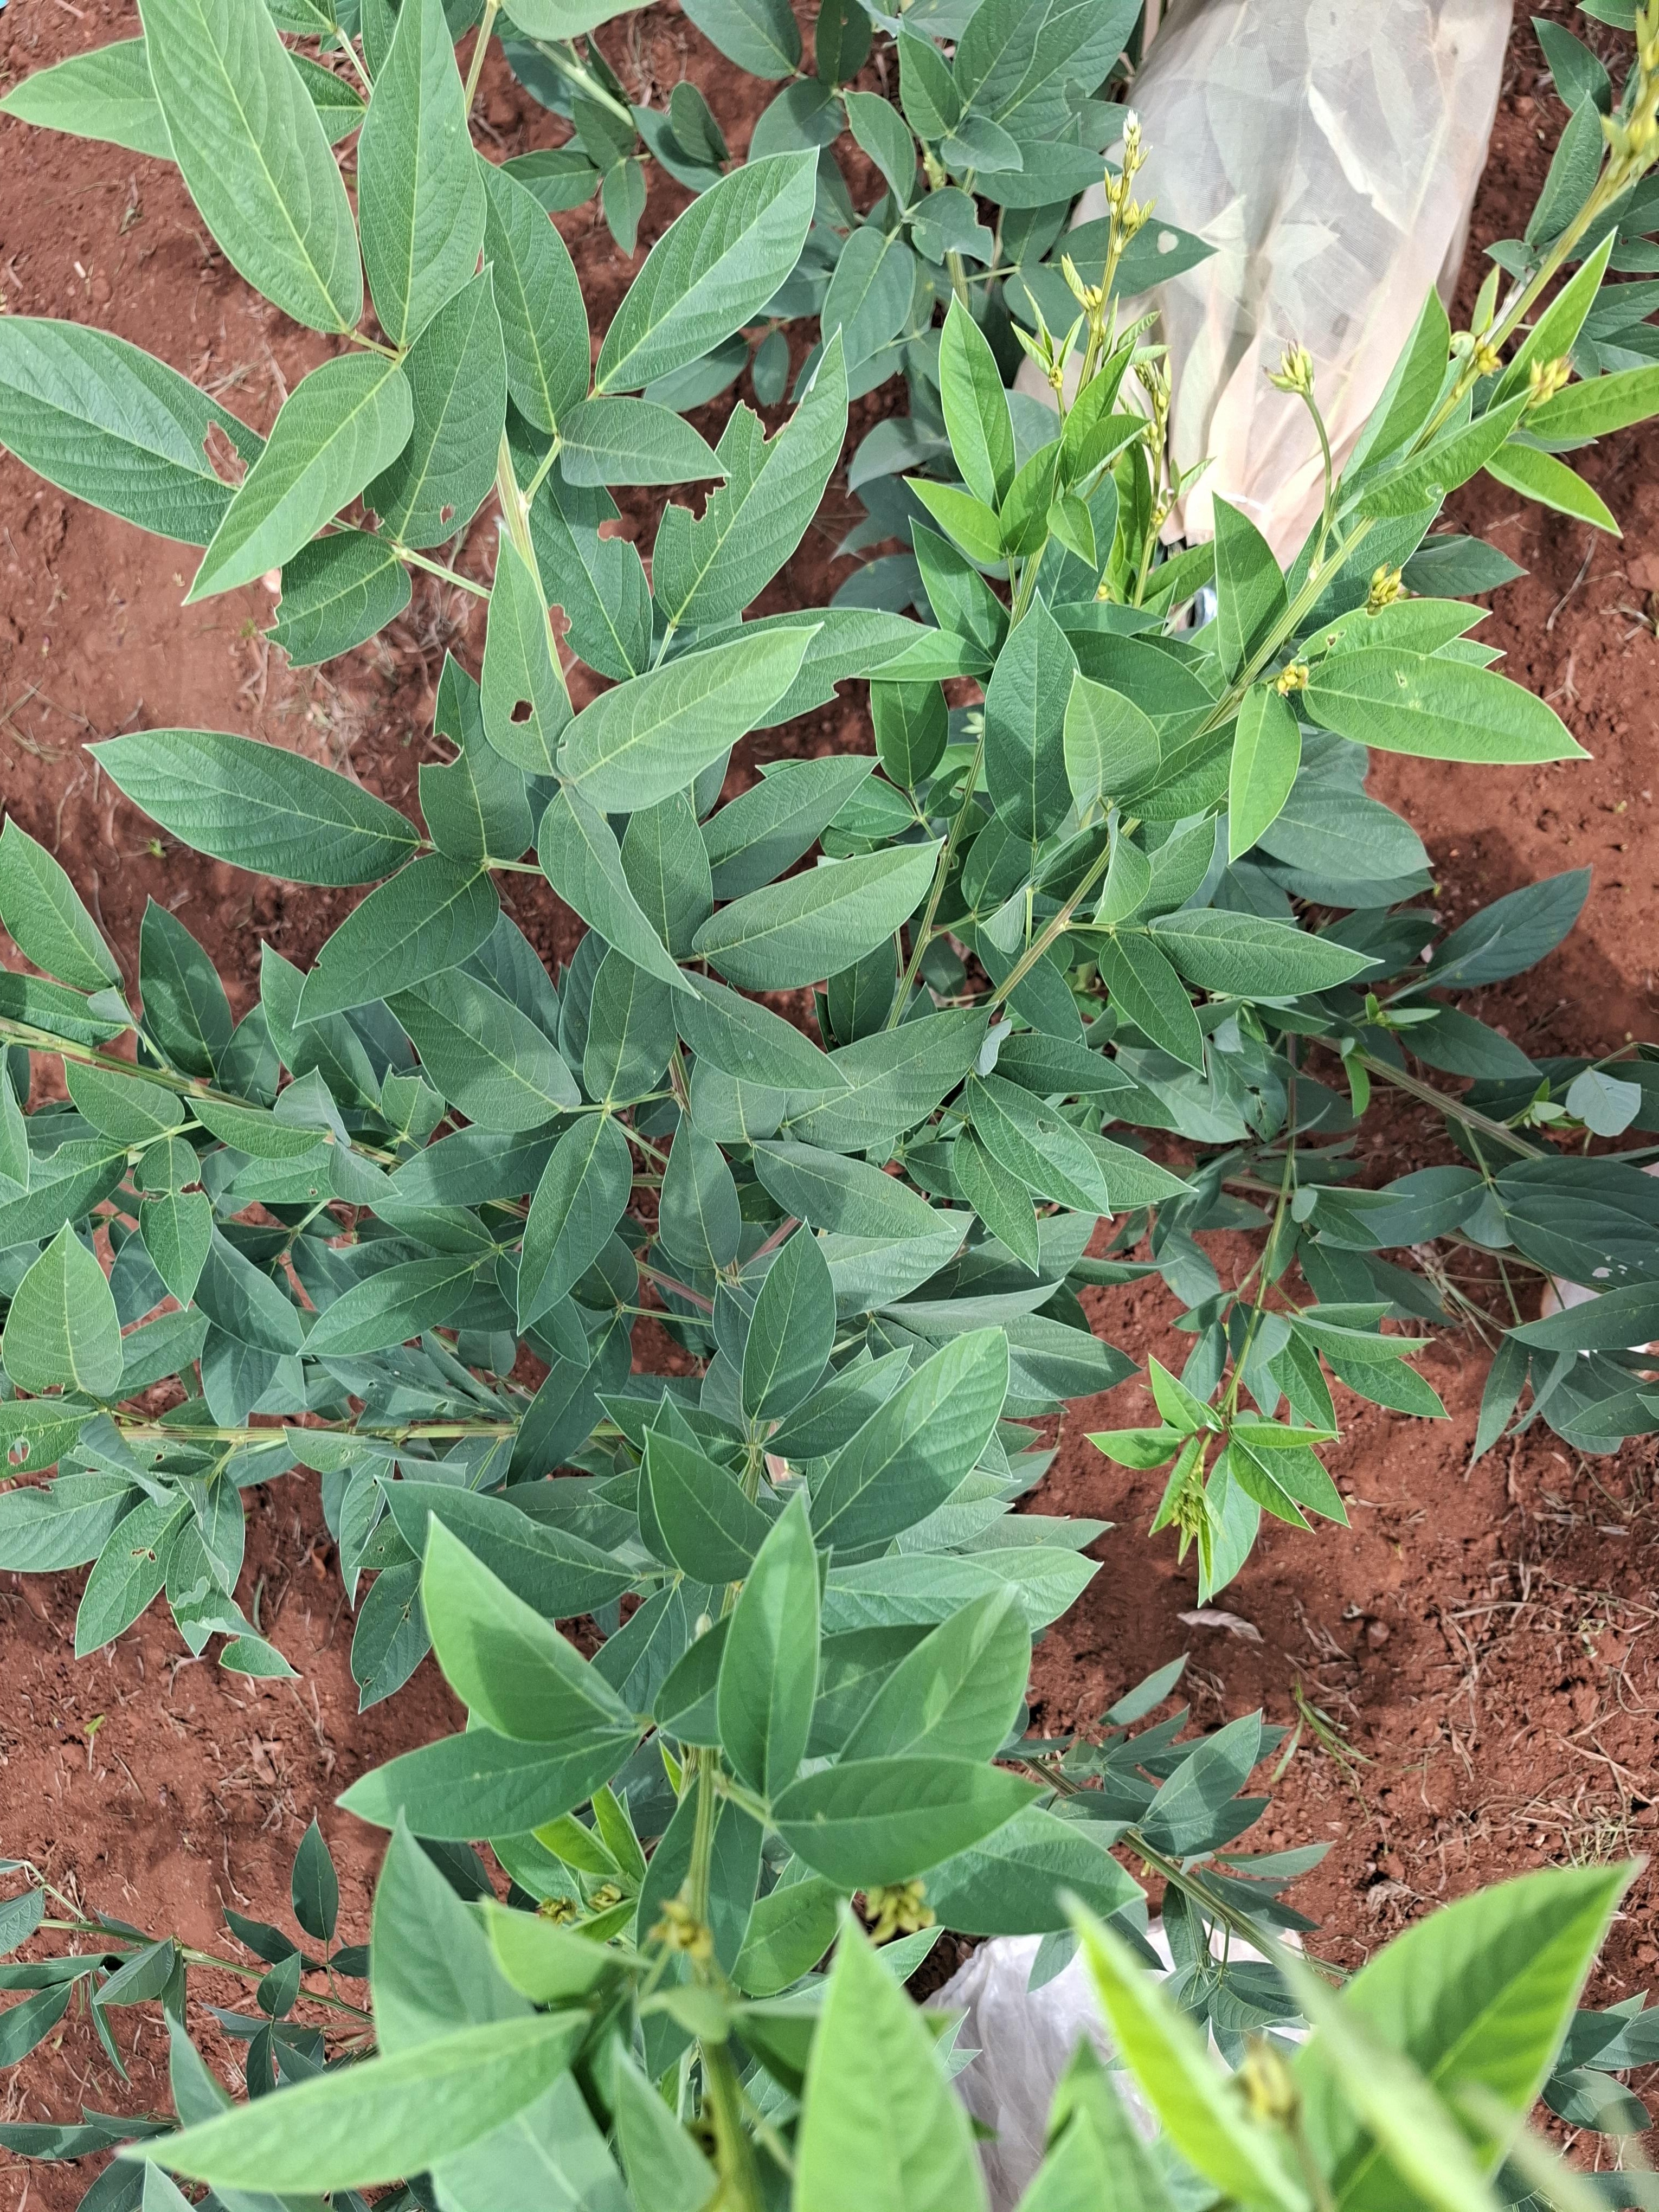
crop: pigeonpea
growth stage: vegetative
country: Kenya
